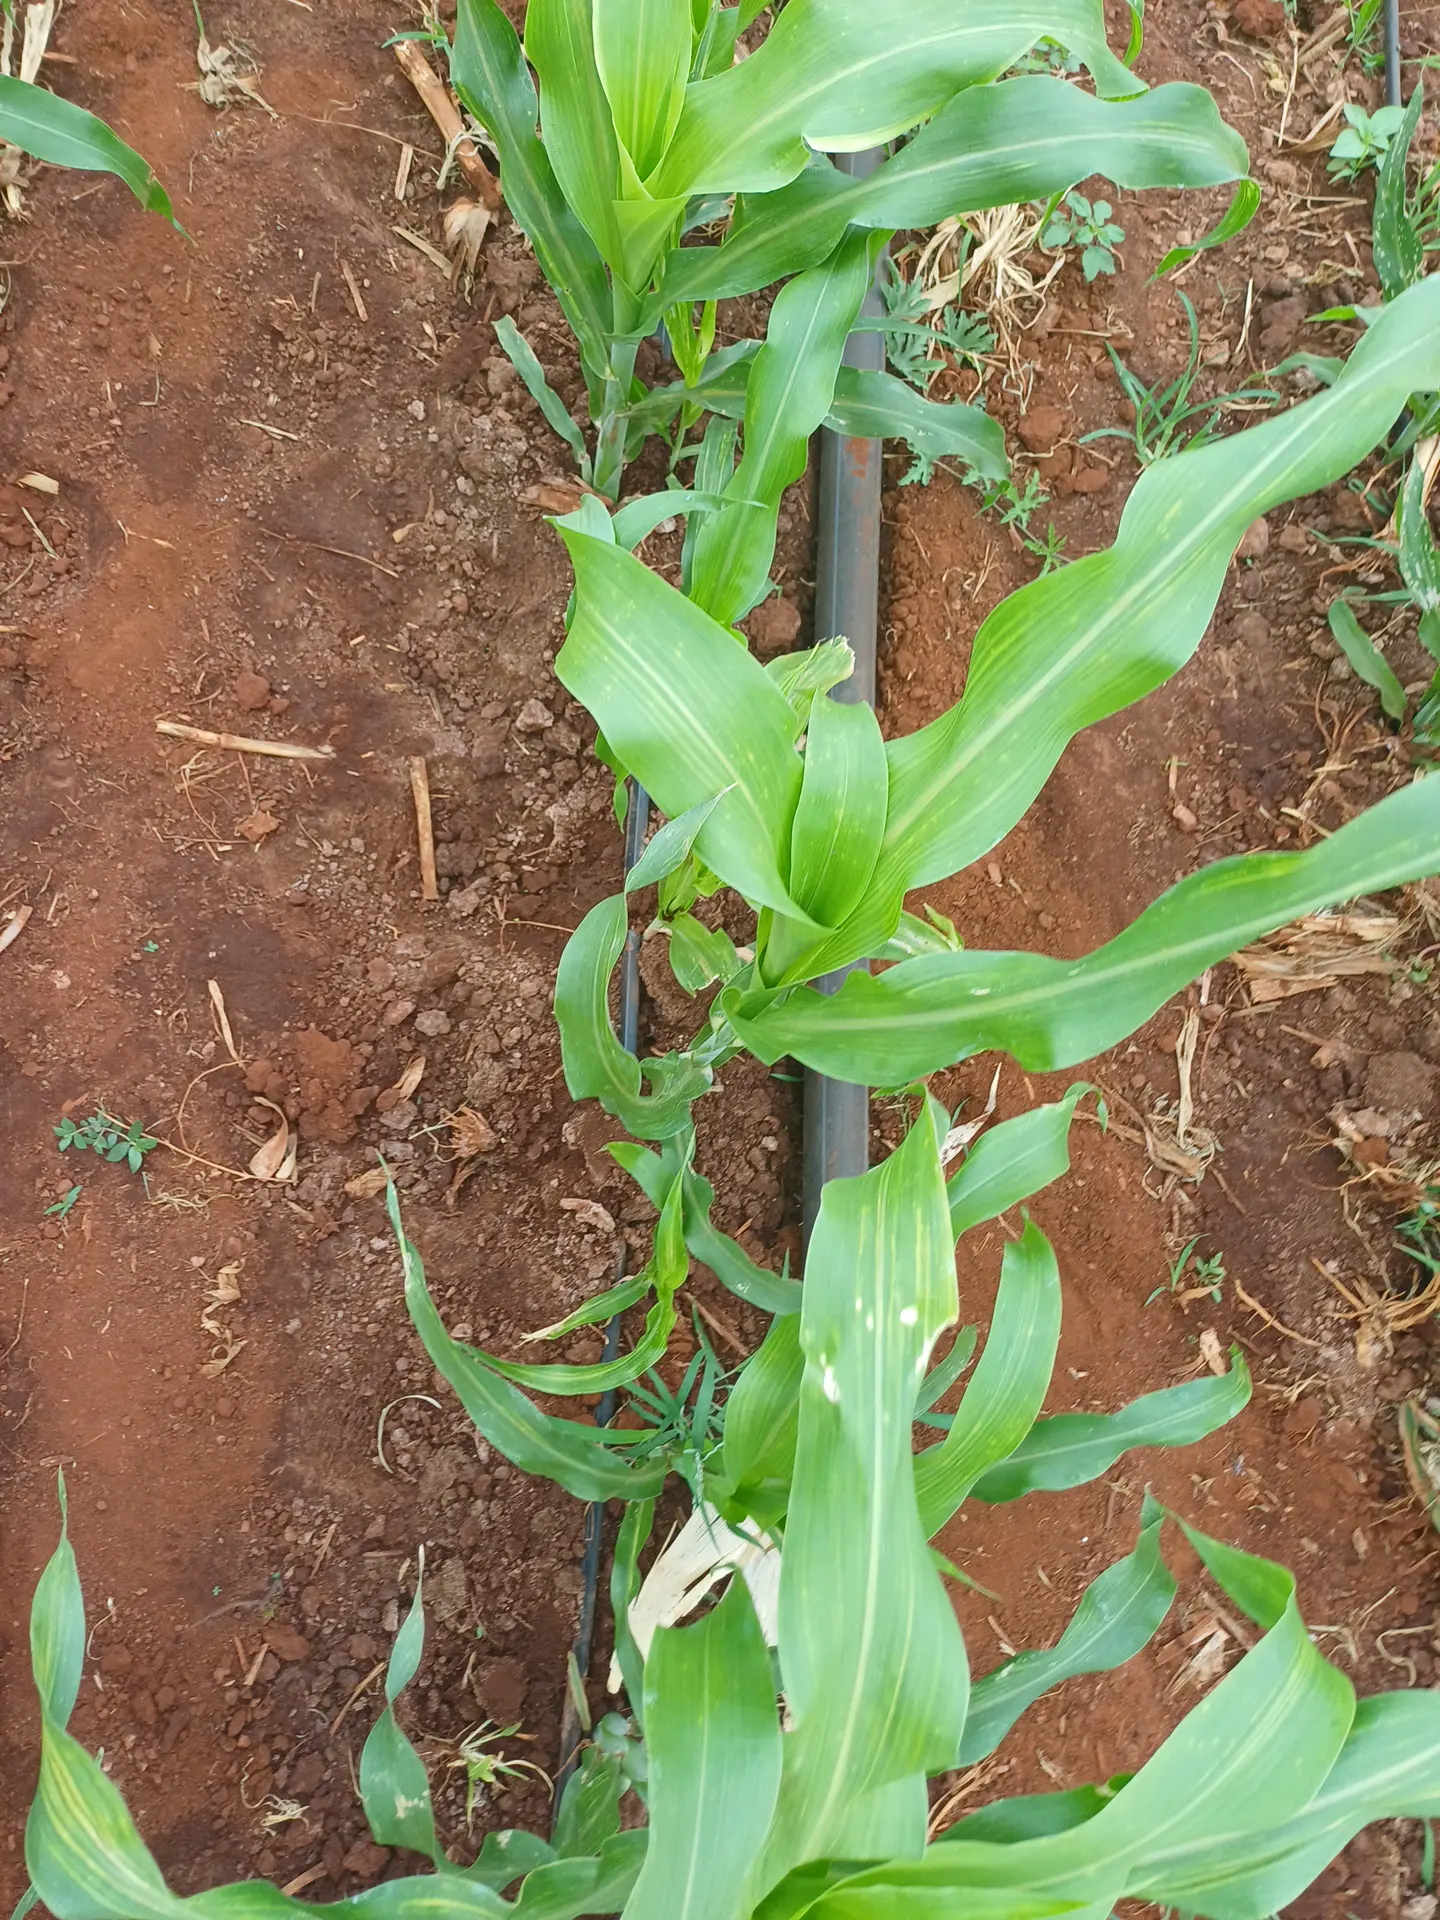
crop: sorghum
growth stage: vegetative
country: Kenya
